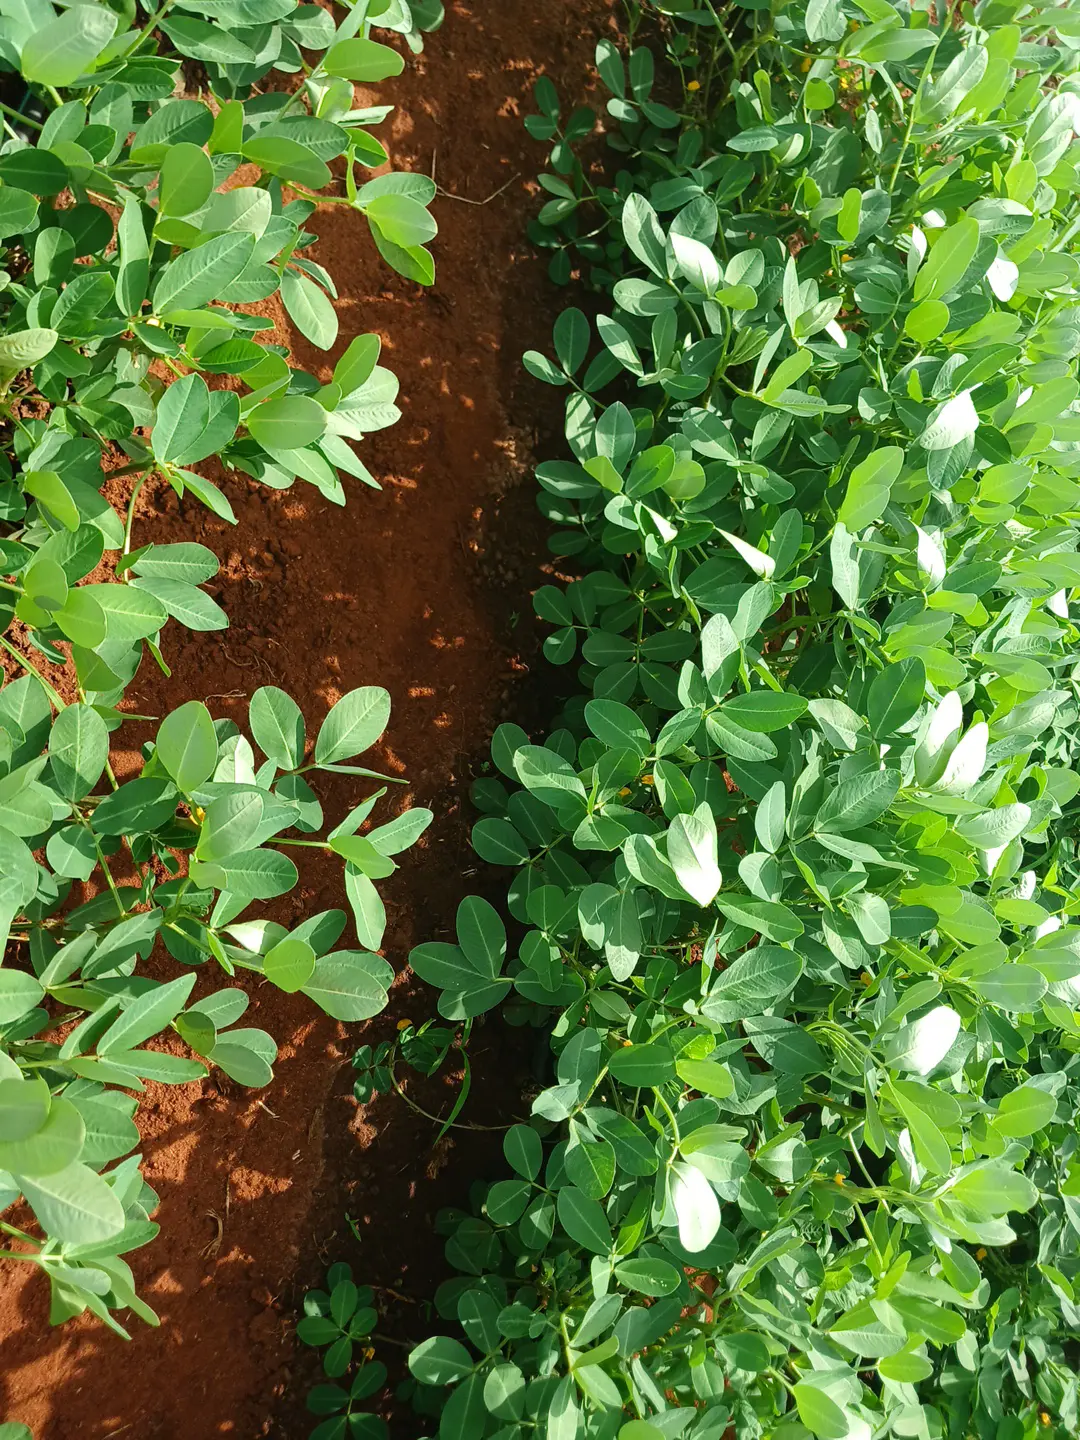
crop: groundnut
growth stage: flowering
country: Kenya
